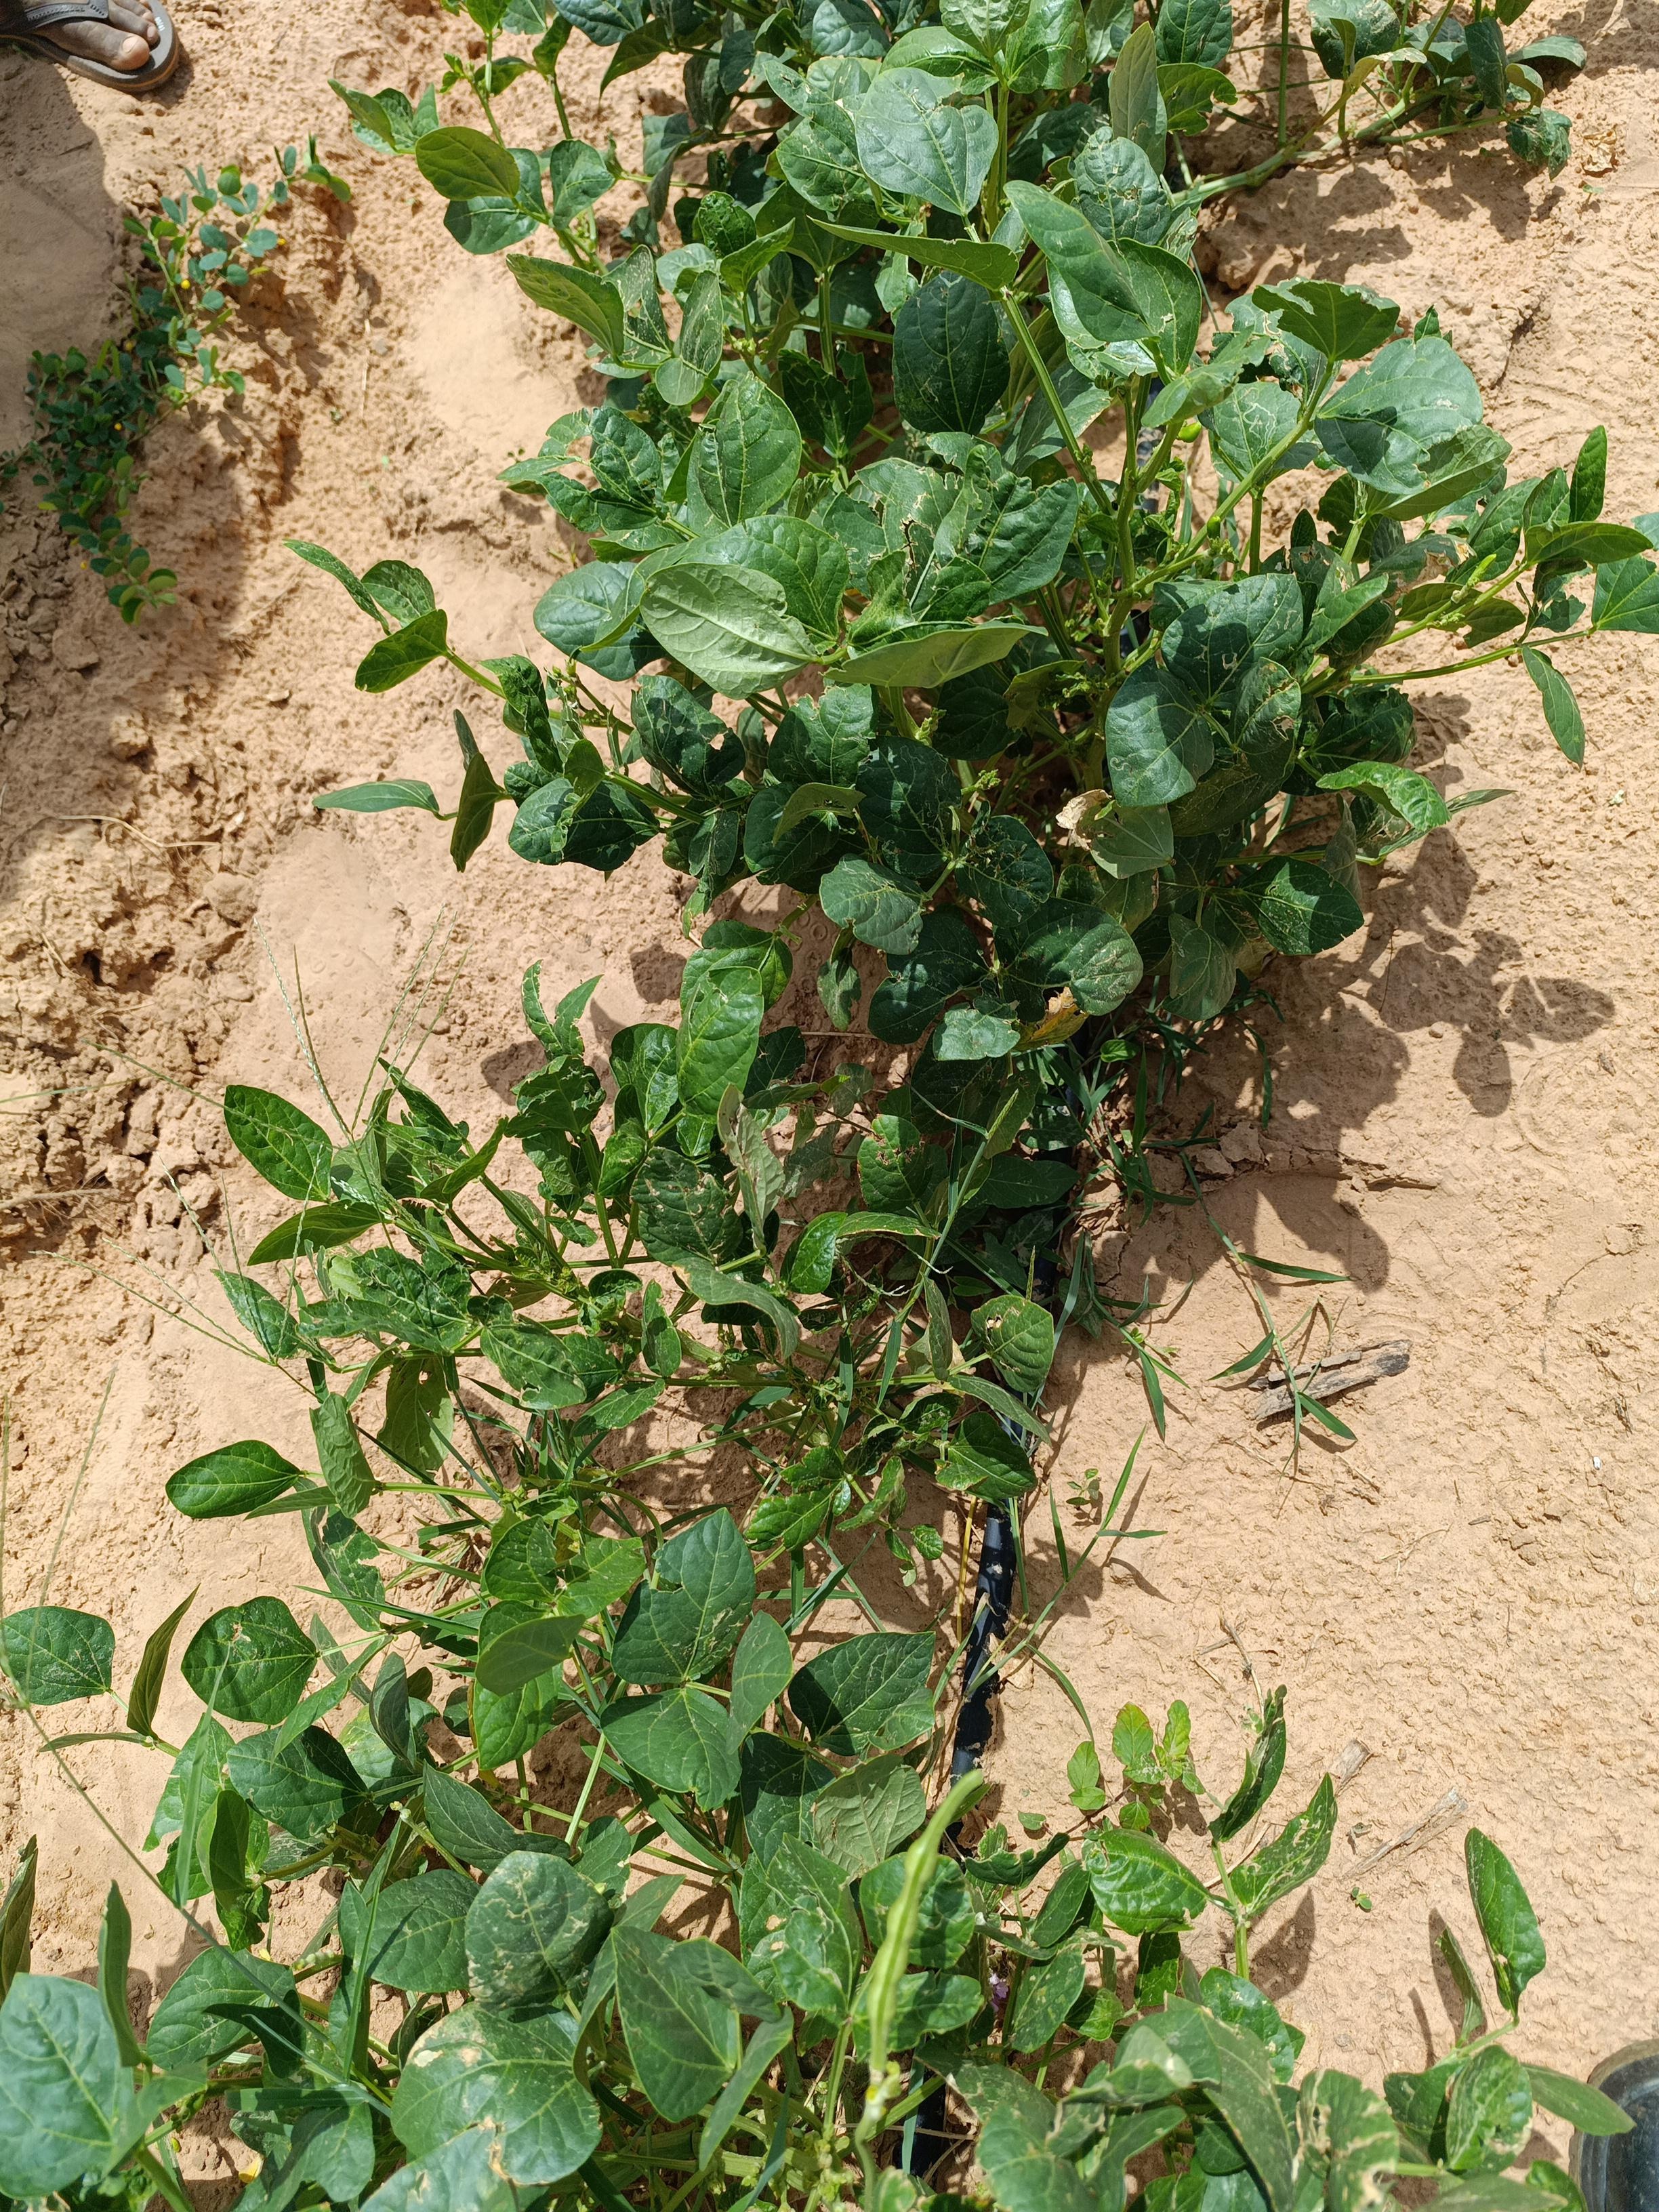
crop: cowpea
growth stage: vegetative
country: Nigeria
